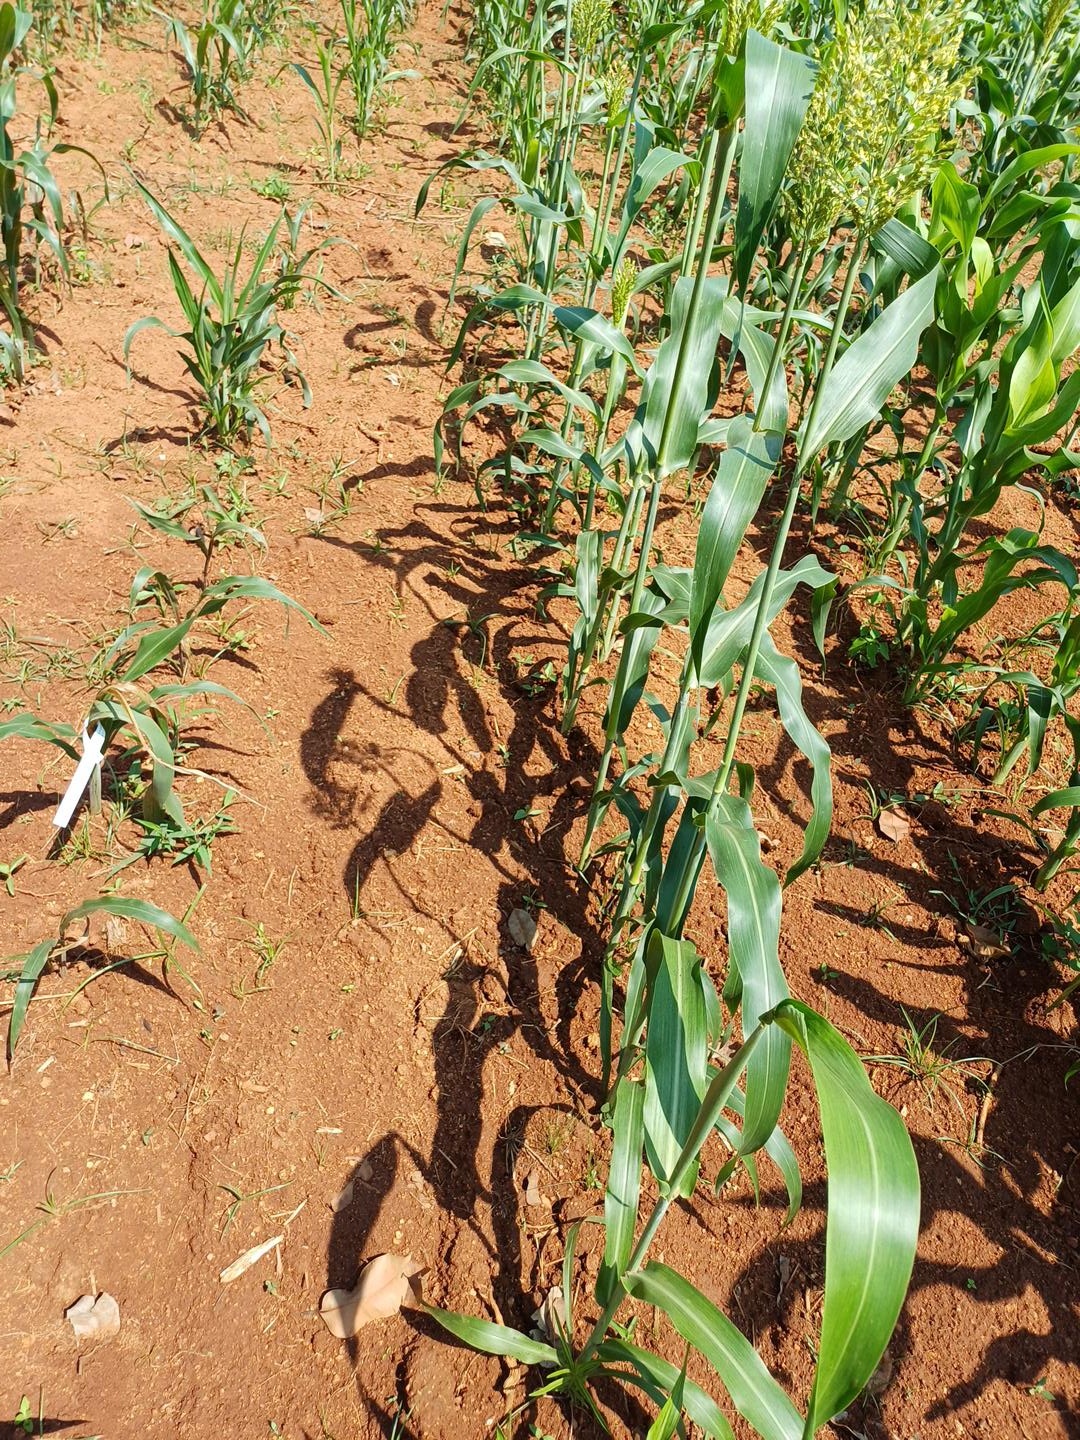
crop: sorghum
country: Kenya
